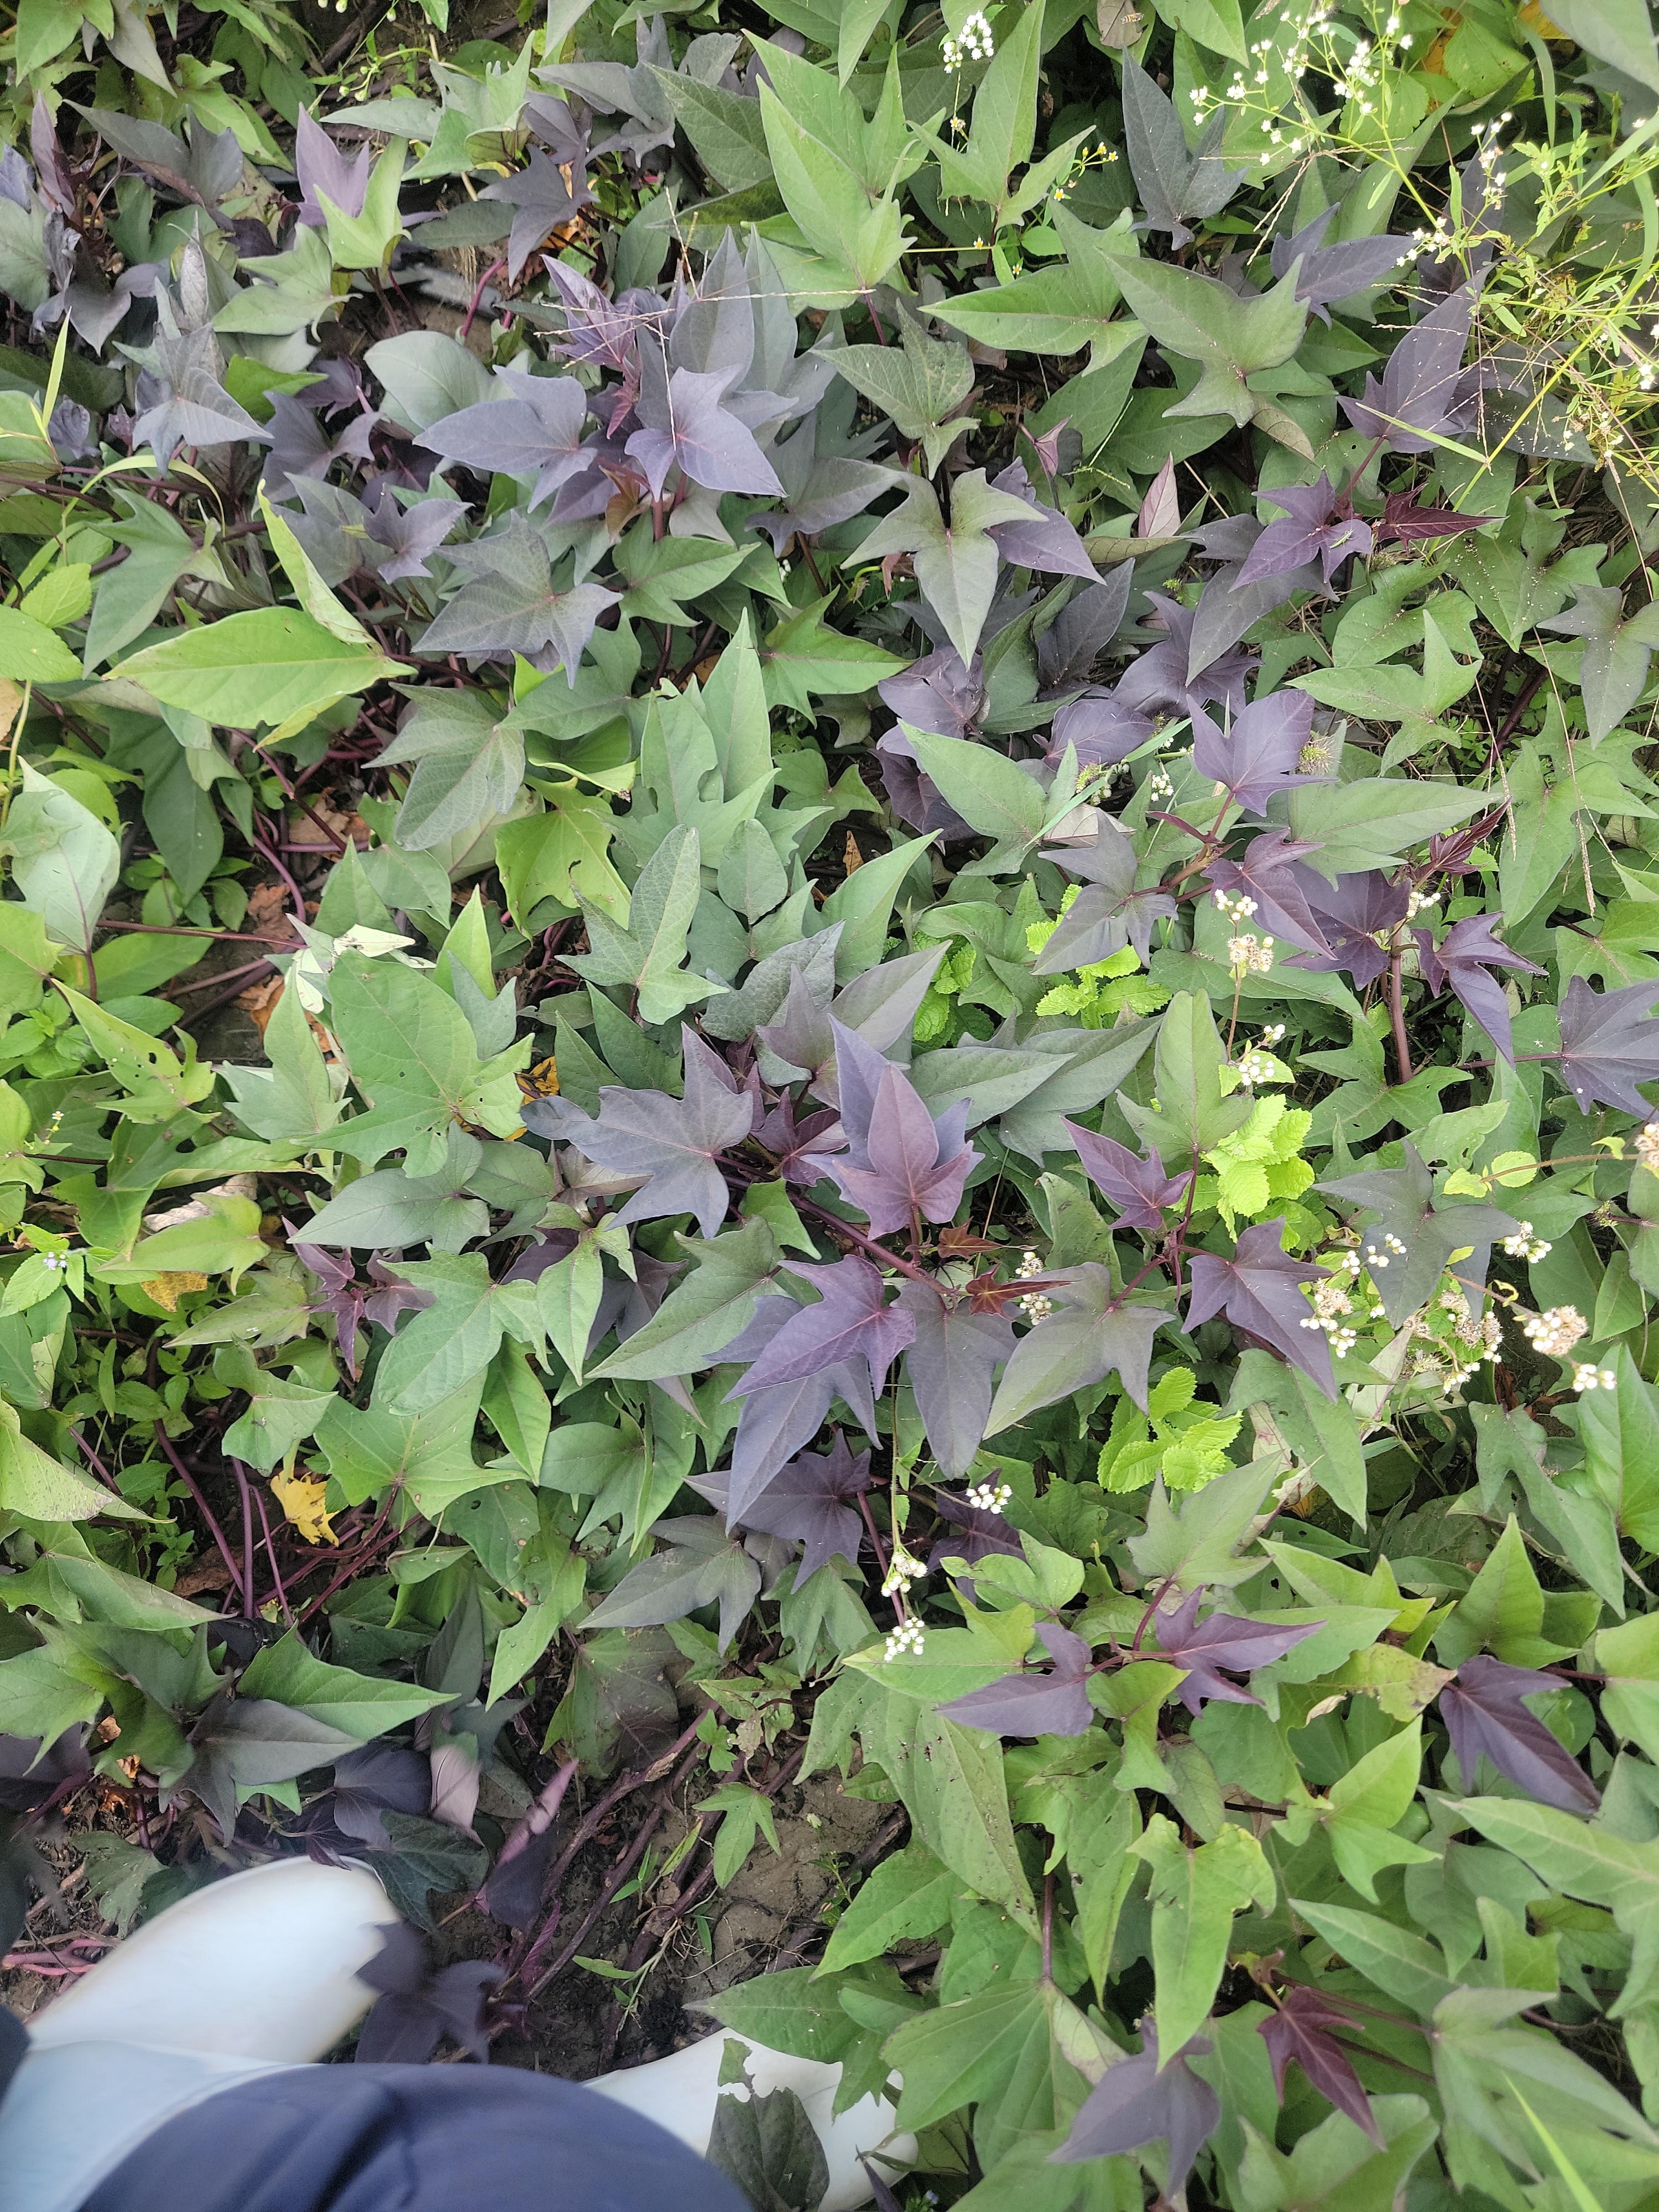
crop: sweet potato
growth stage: flowering
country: Tanzania
